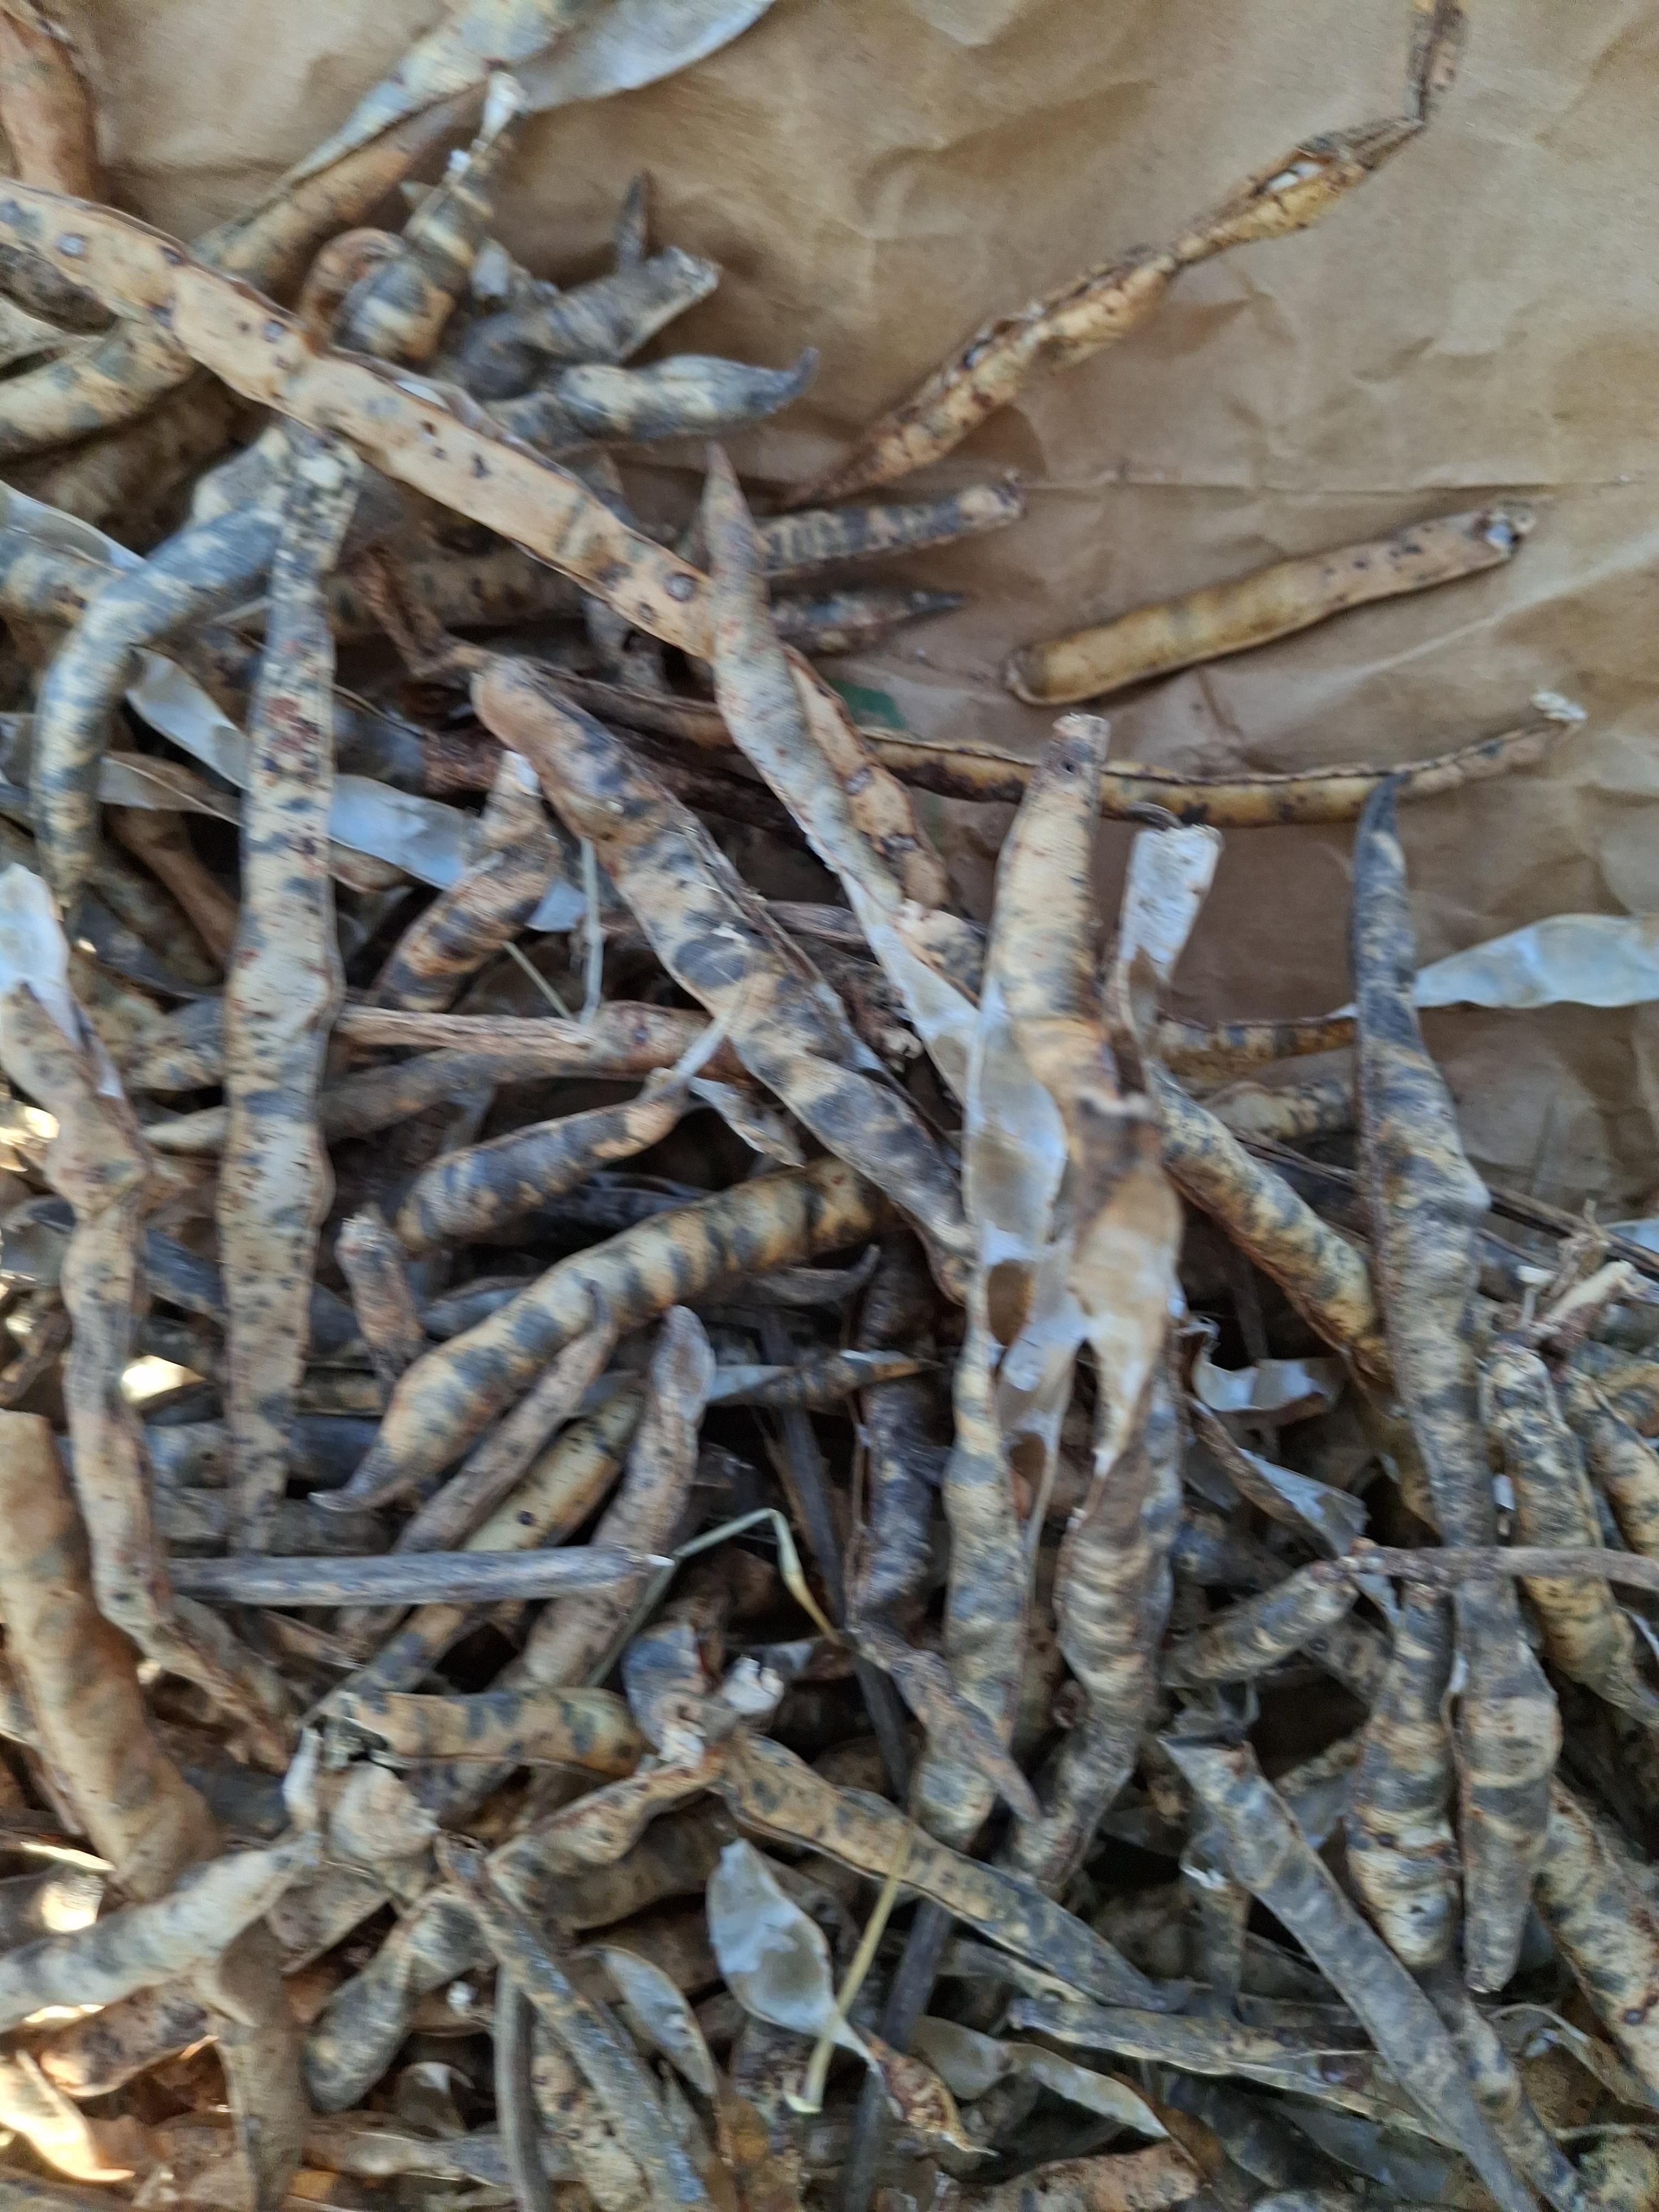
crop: cowpea
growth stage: harvest
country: Nigeria
